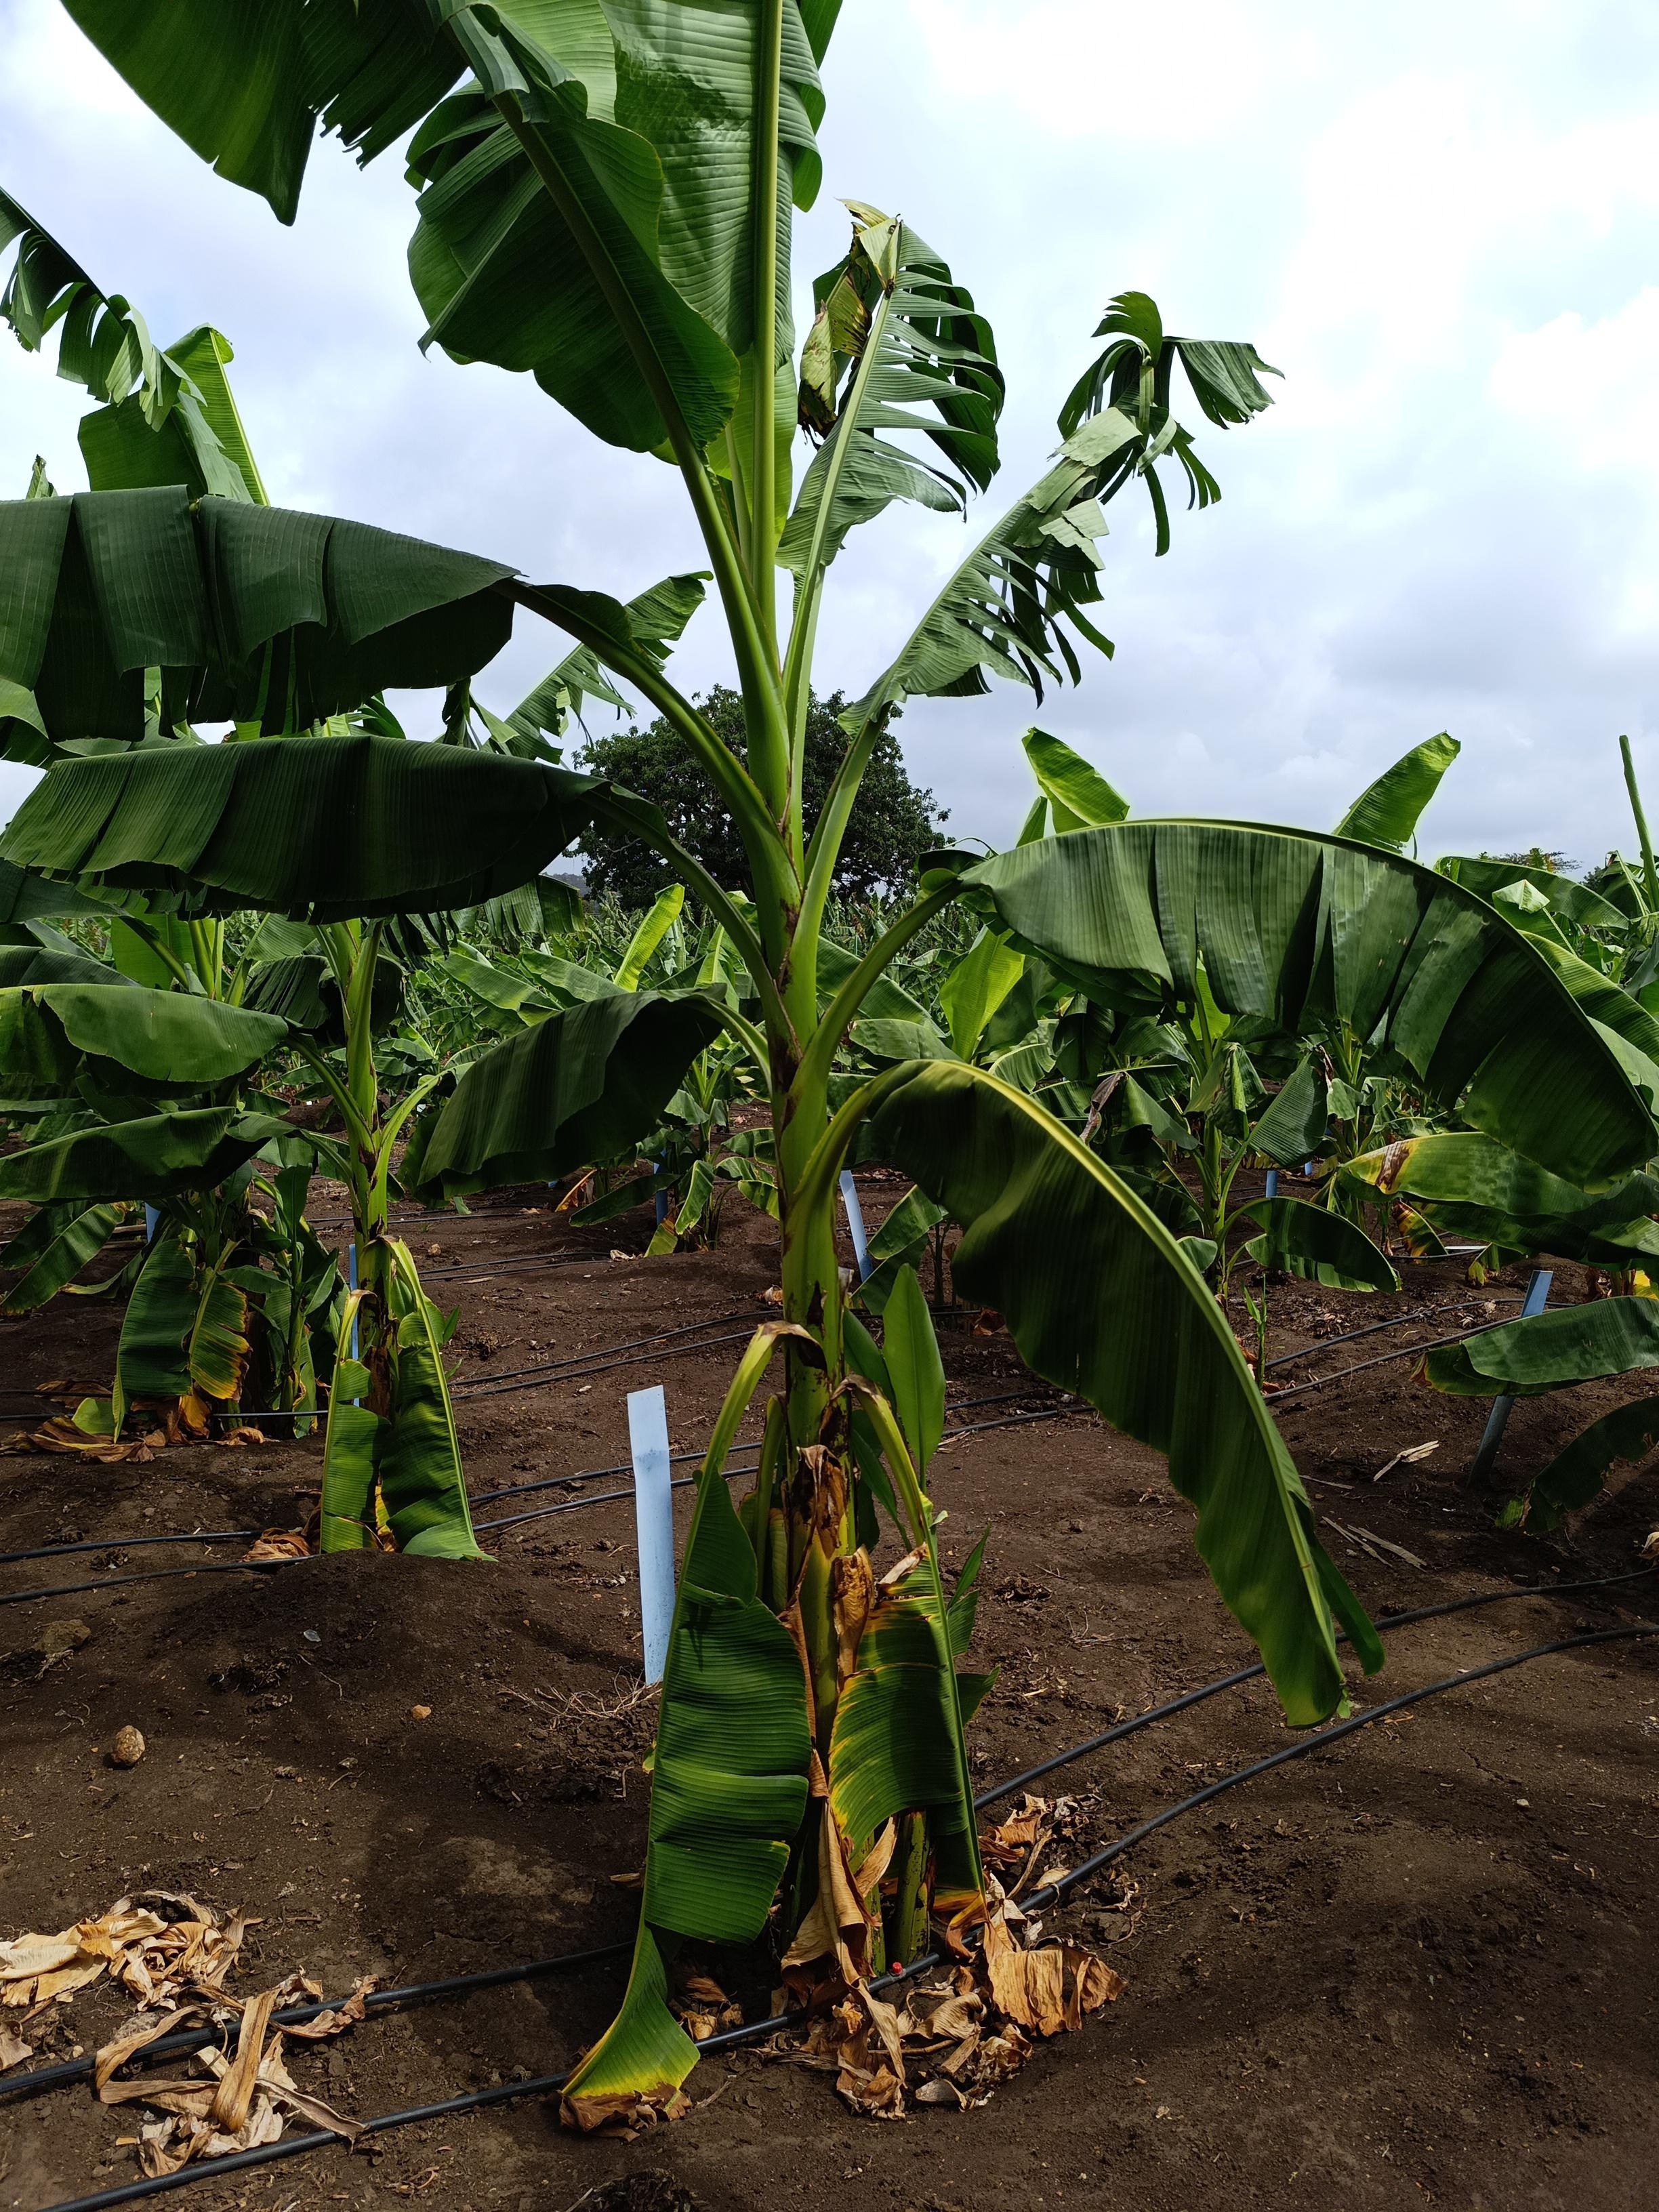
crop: banana
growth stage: vegetative
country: Tanzania
